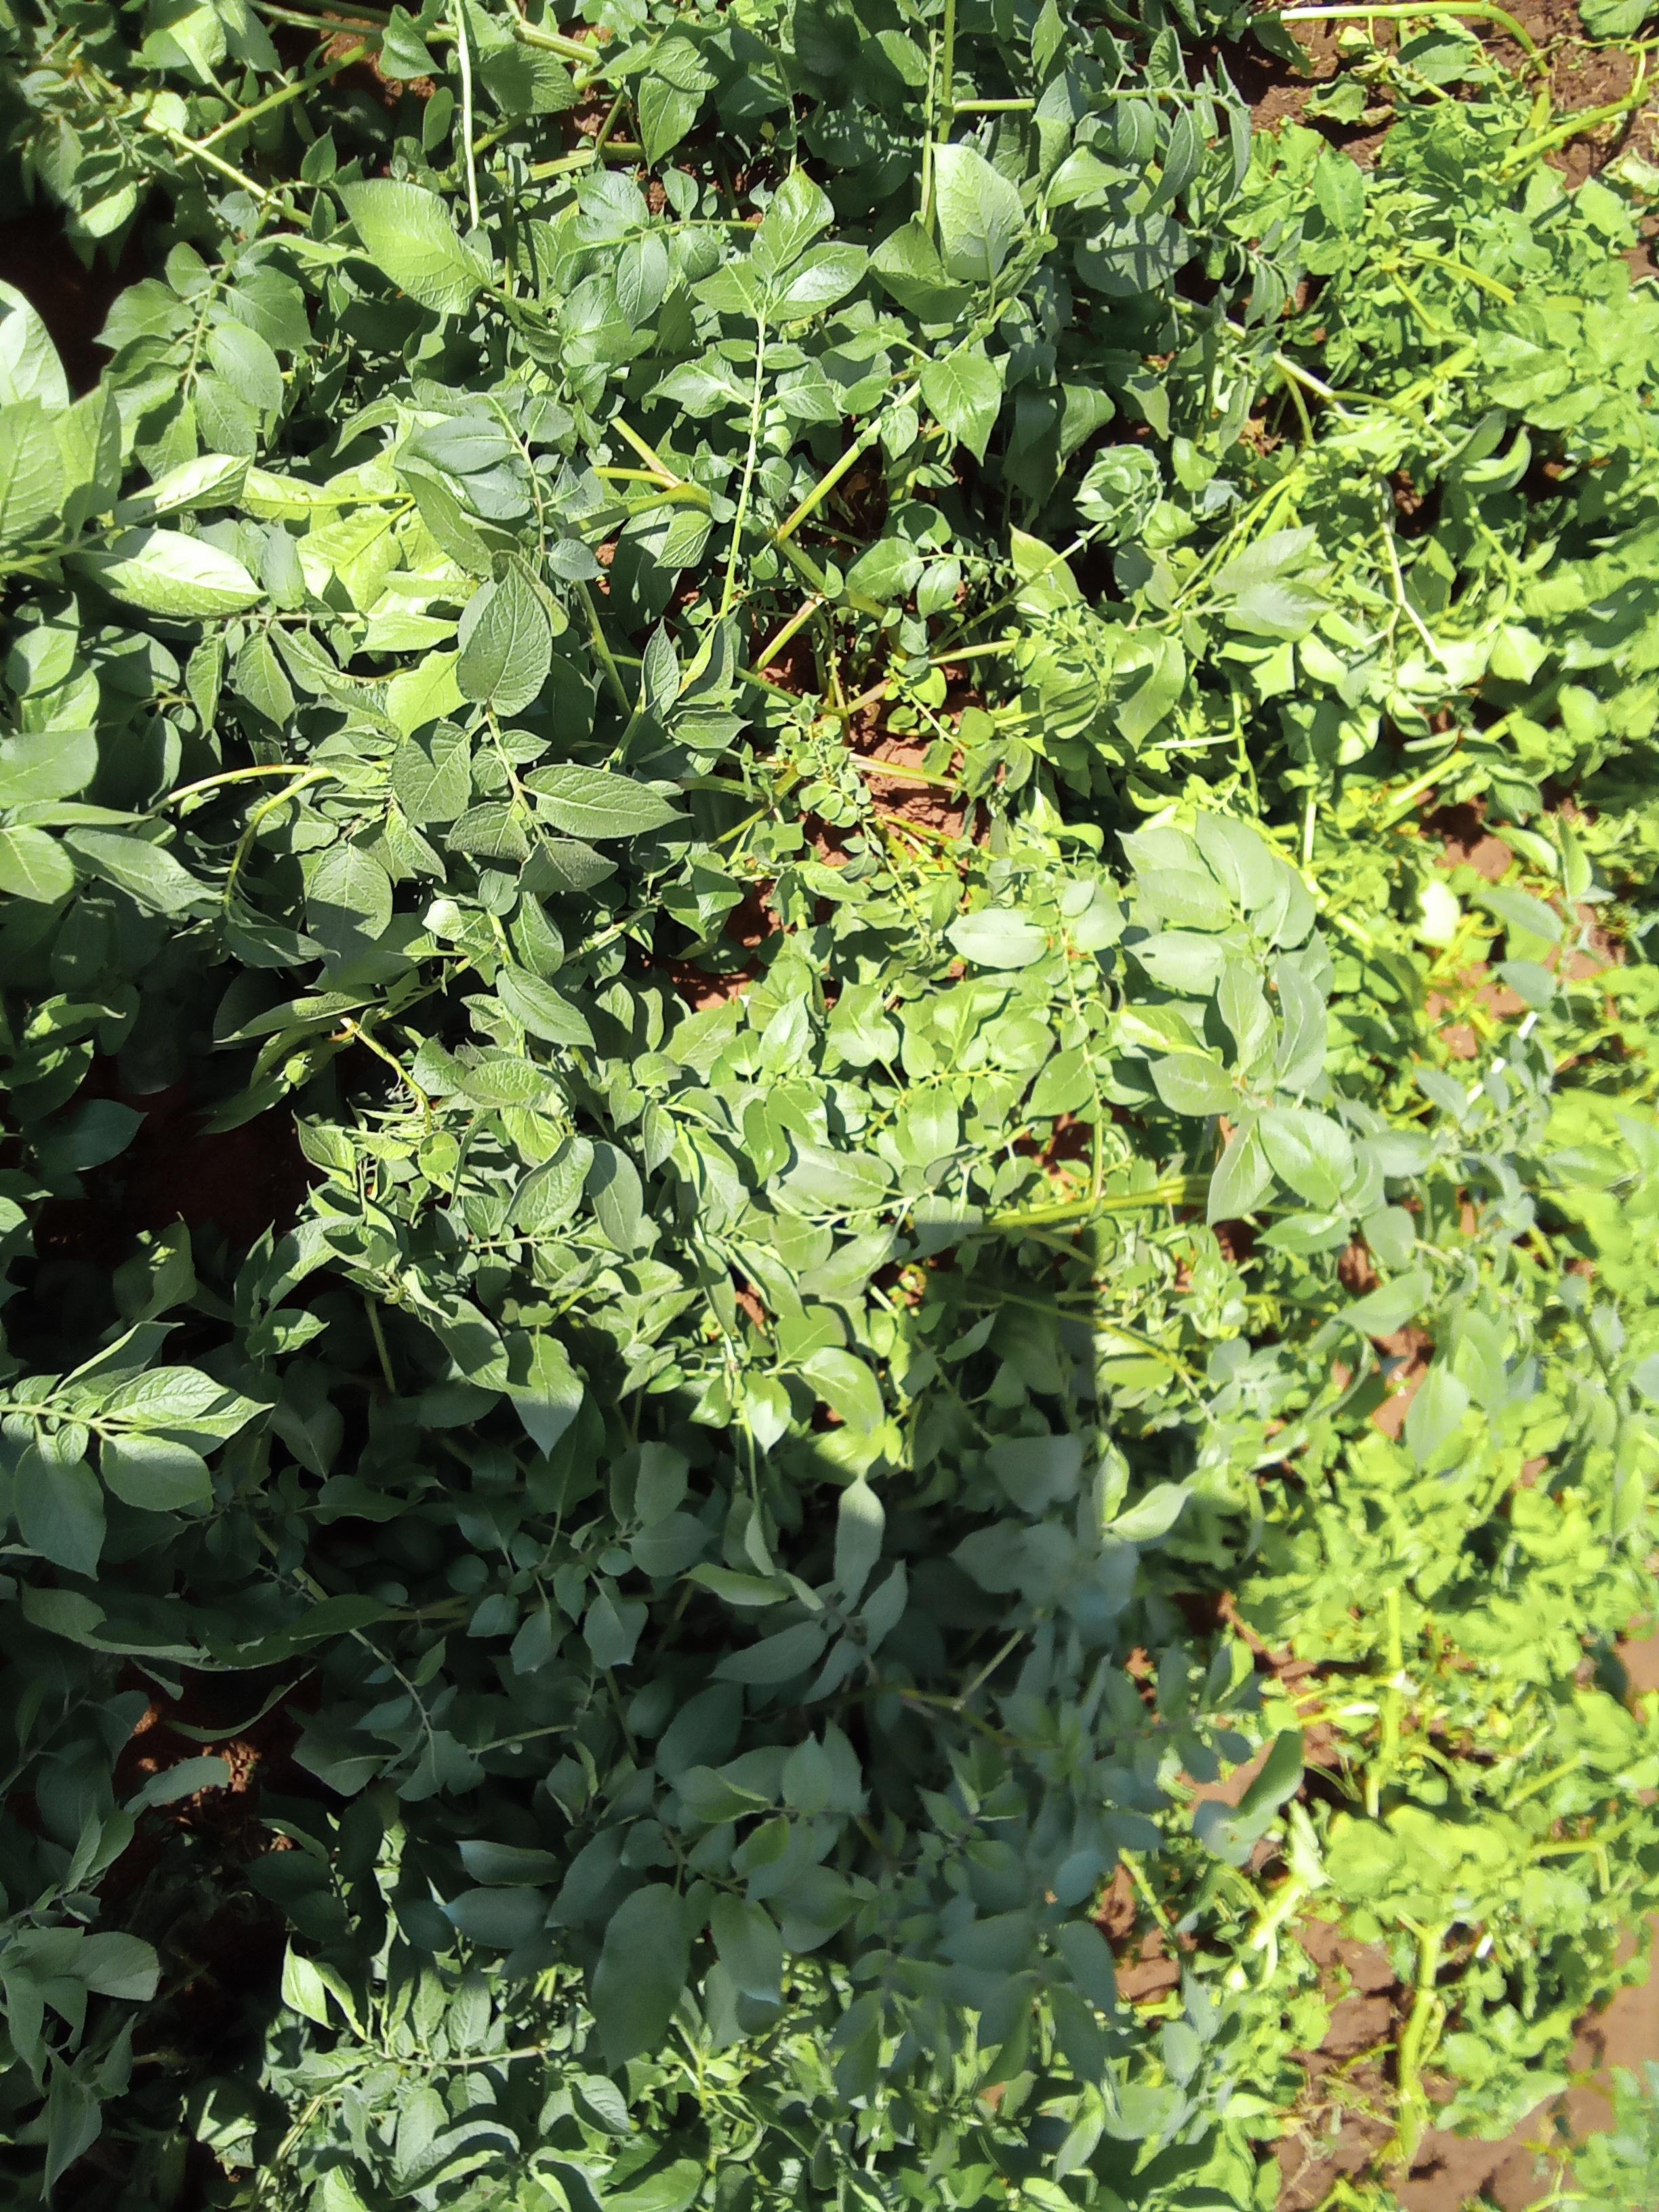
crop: potato
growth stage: vegetative
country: Kenya
